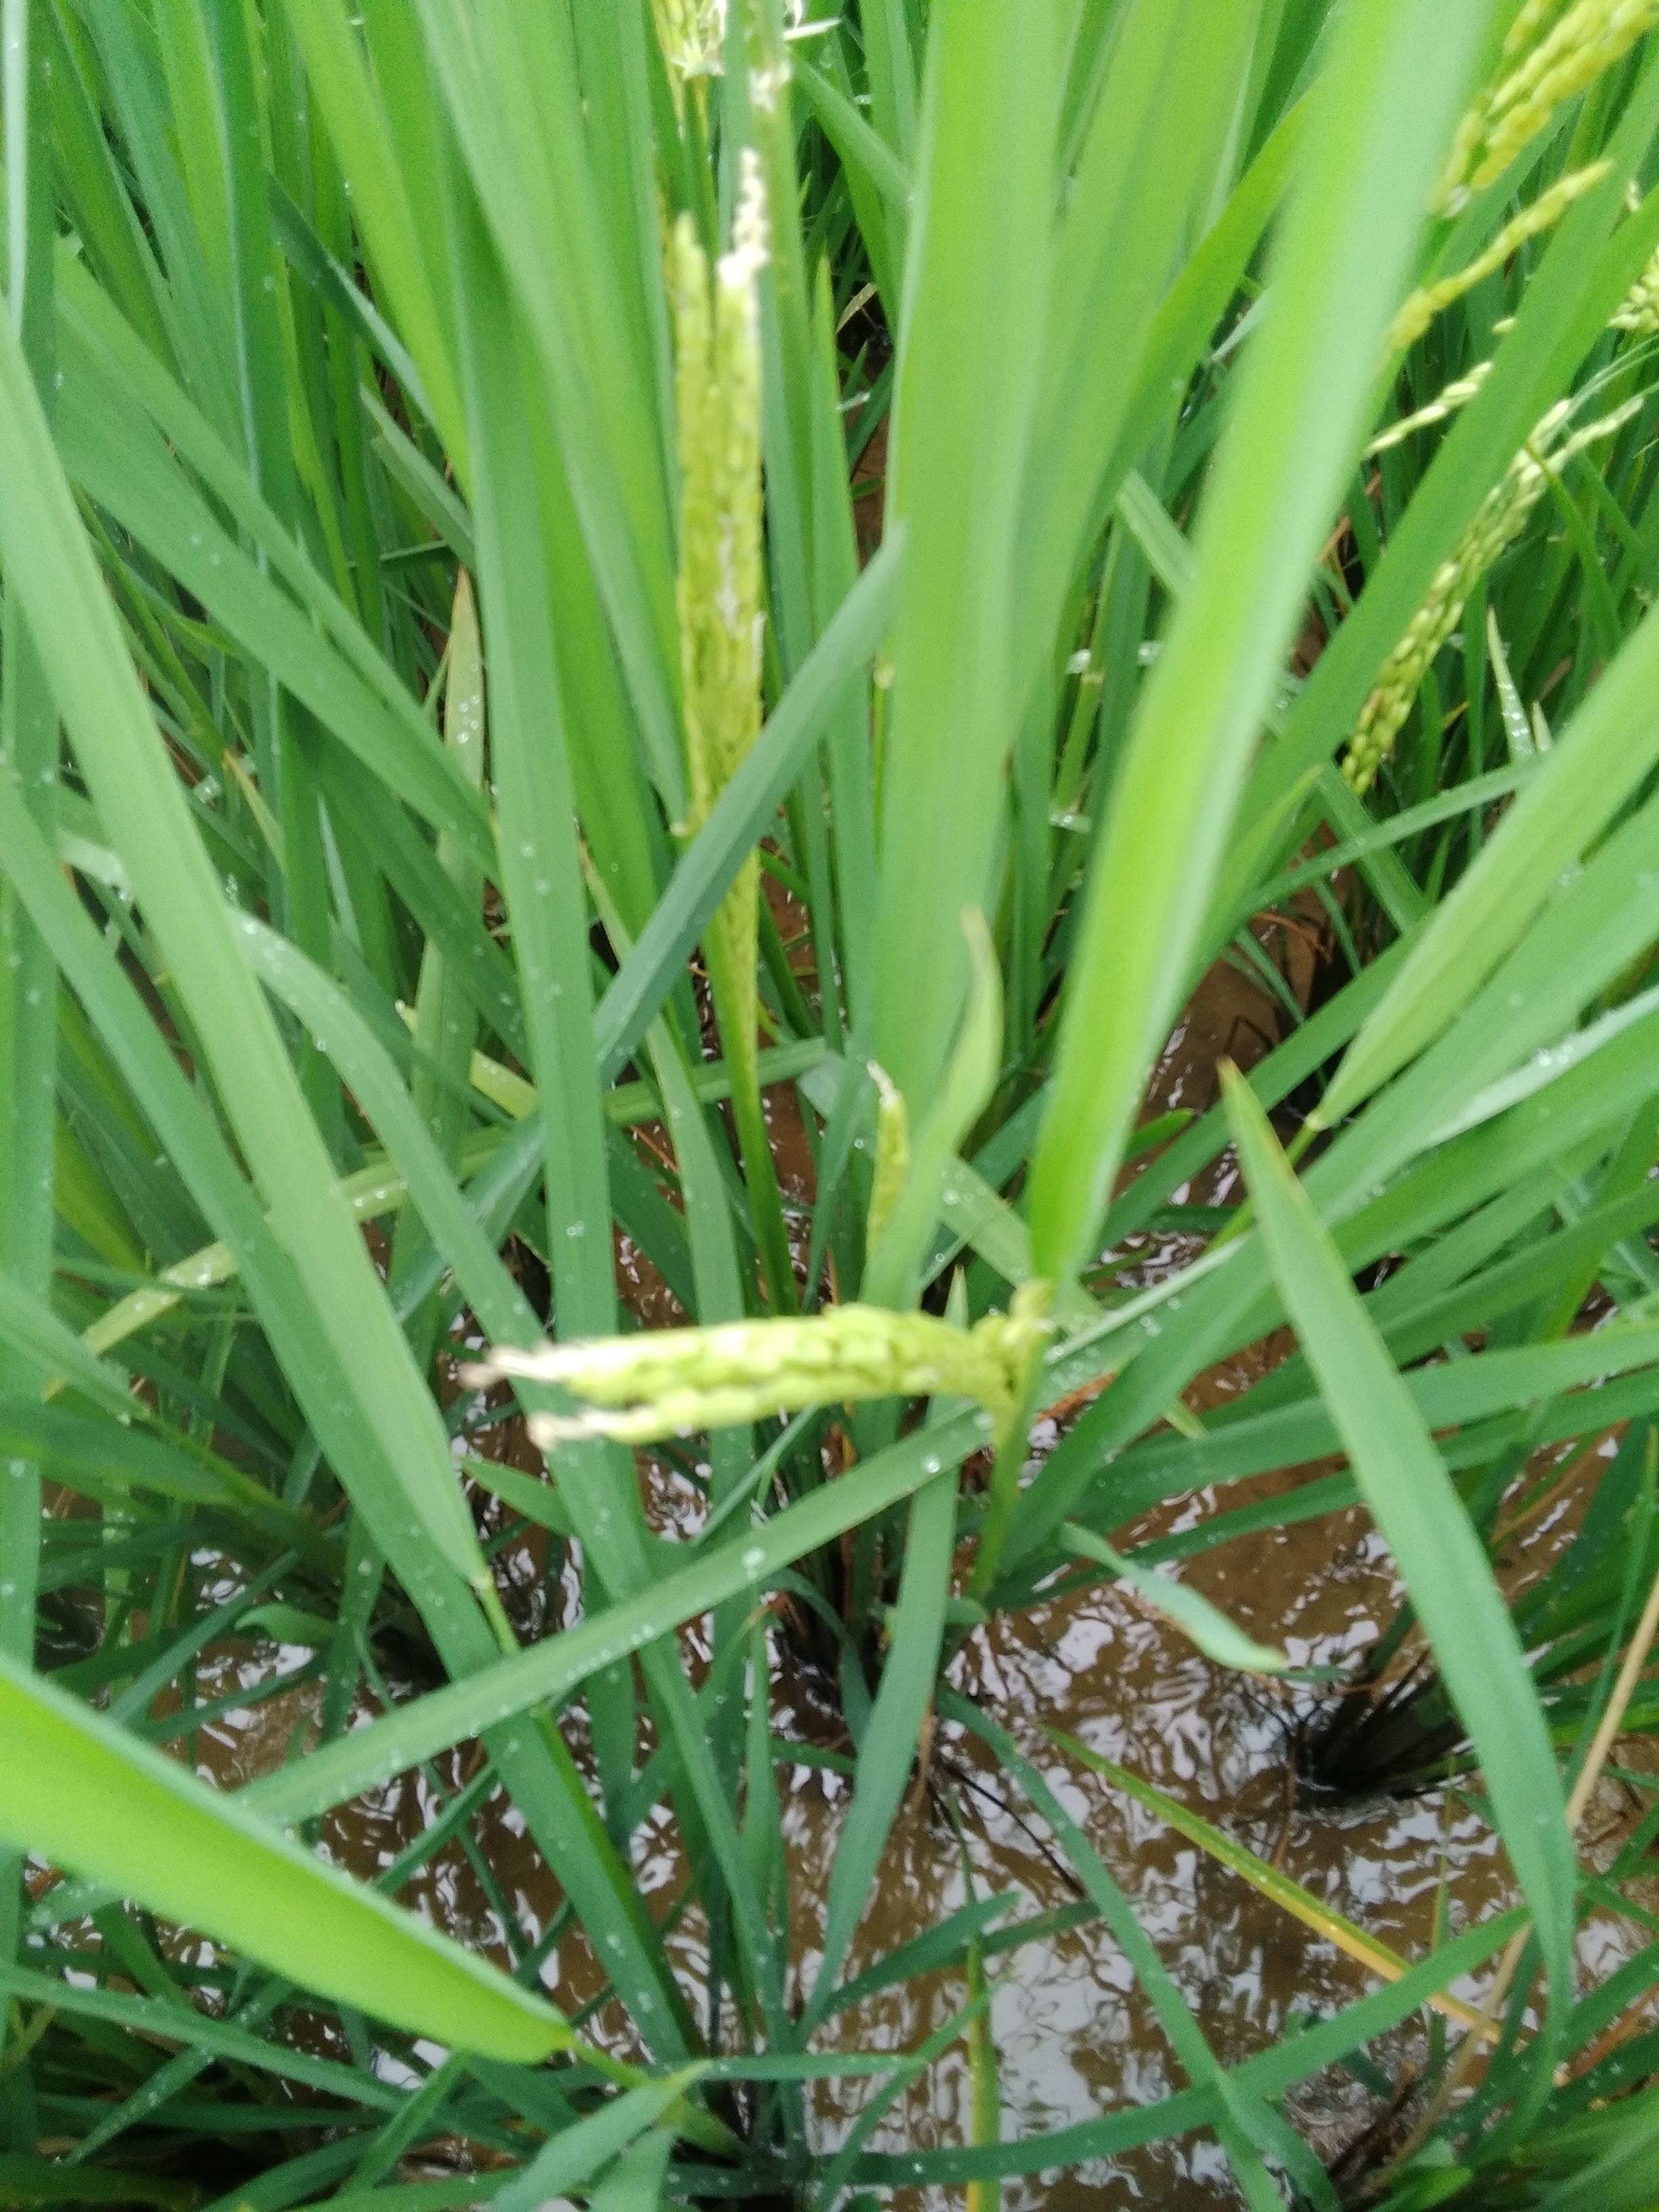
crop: rice
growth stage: heading
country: Nigeria
